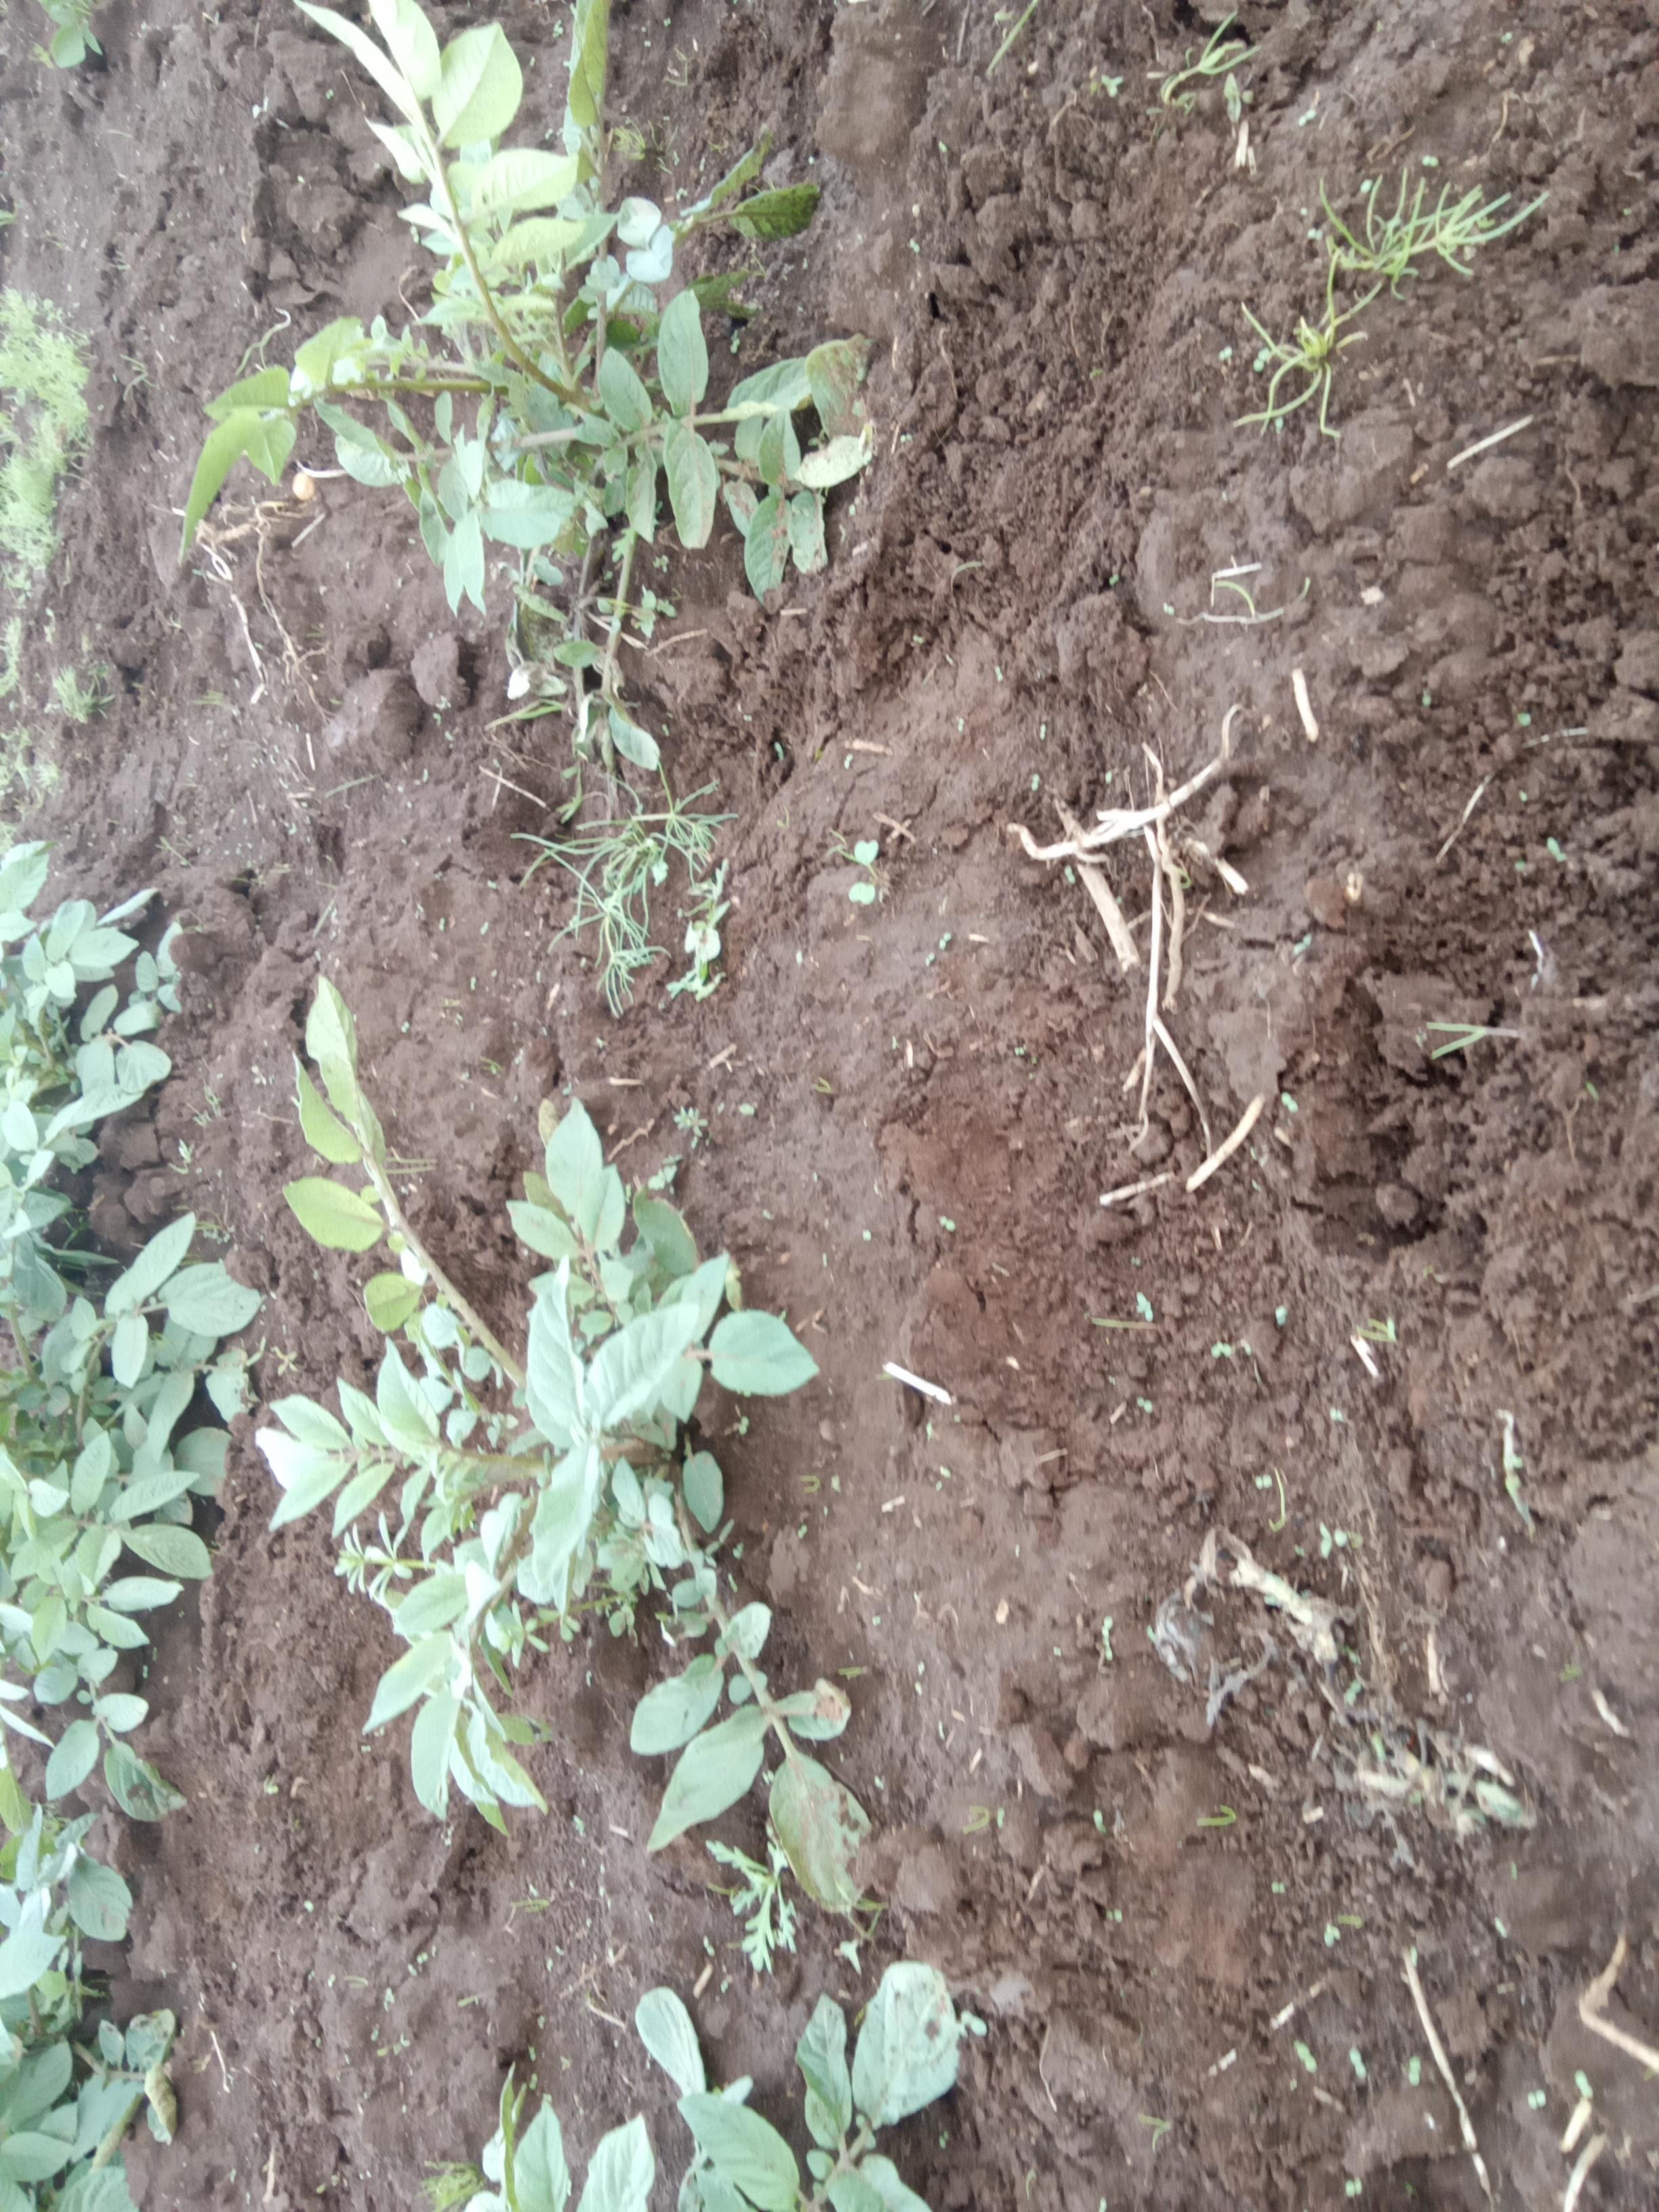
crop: potato
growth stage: emergence
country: Kenya
